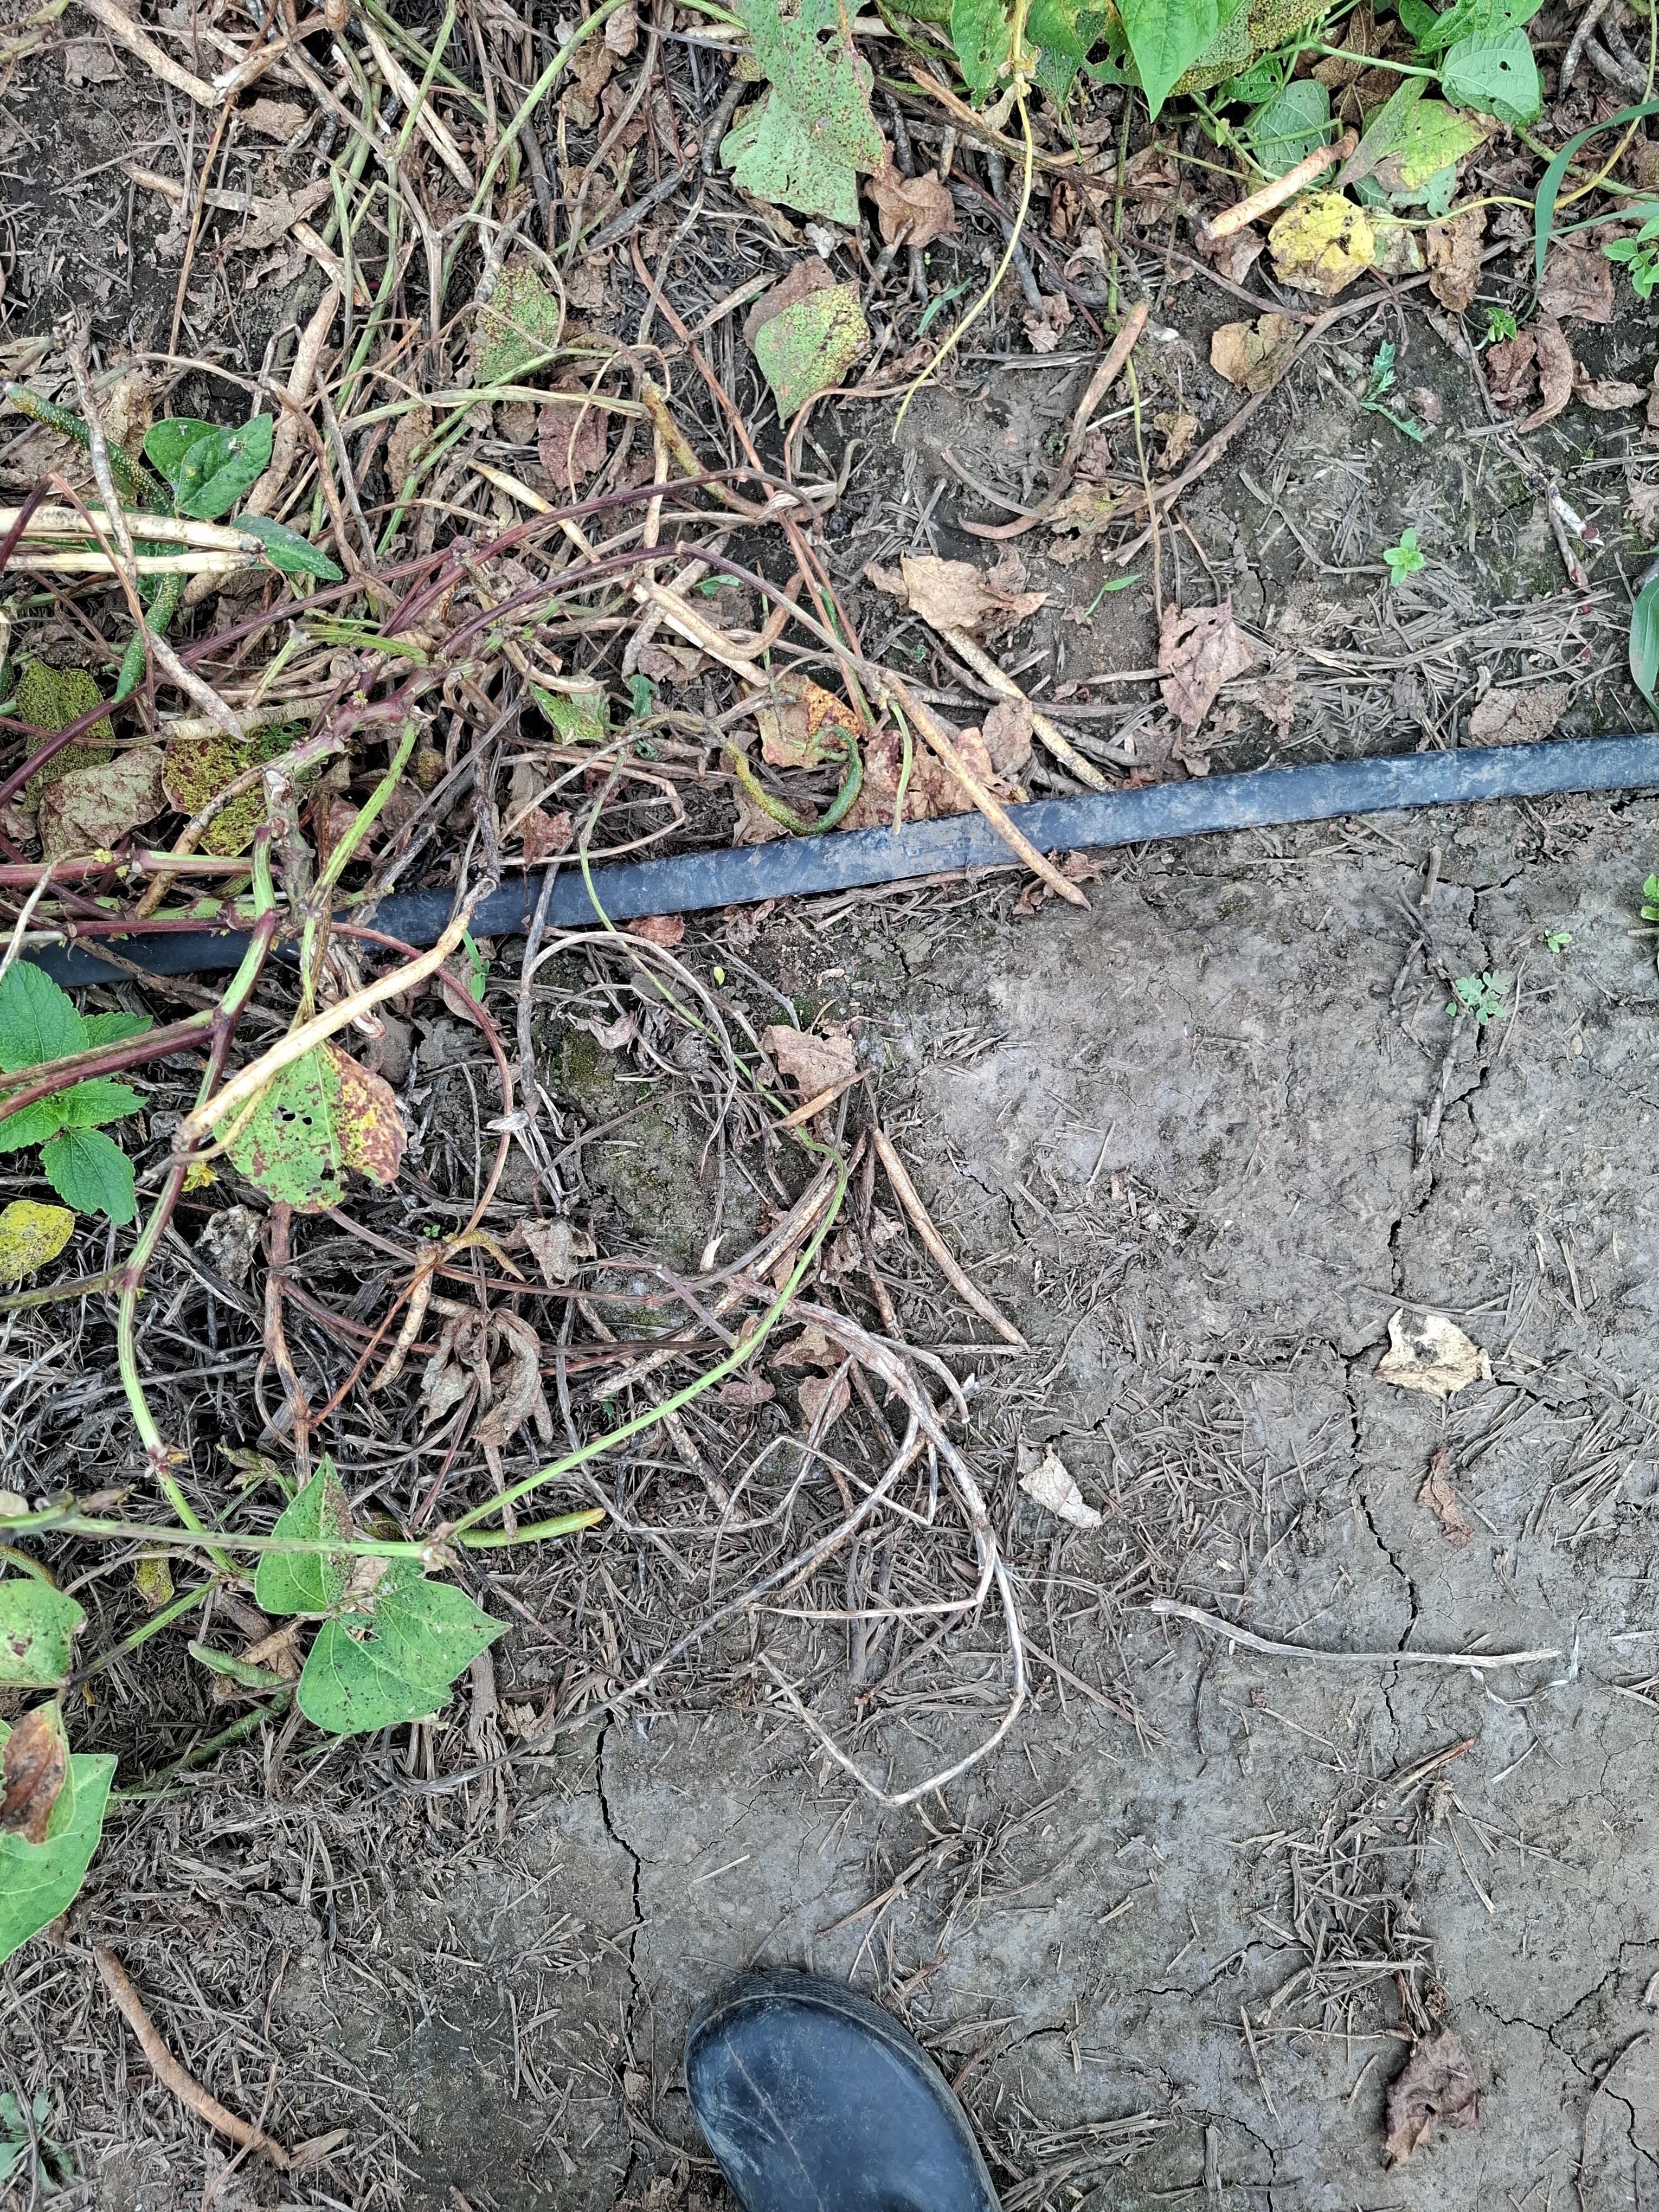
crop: cowpea
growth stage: development pod
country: Tanzania
